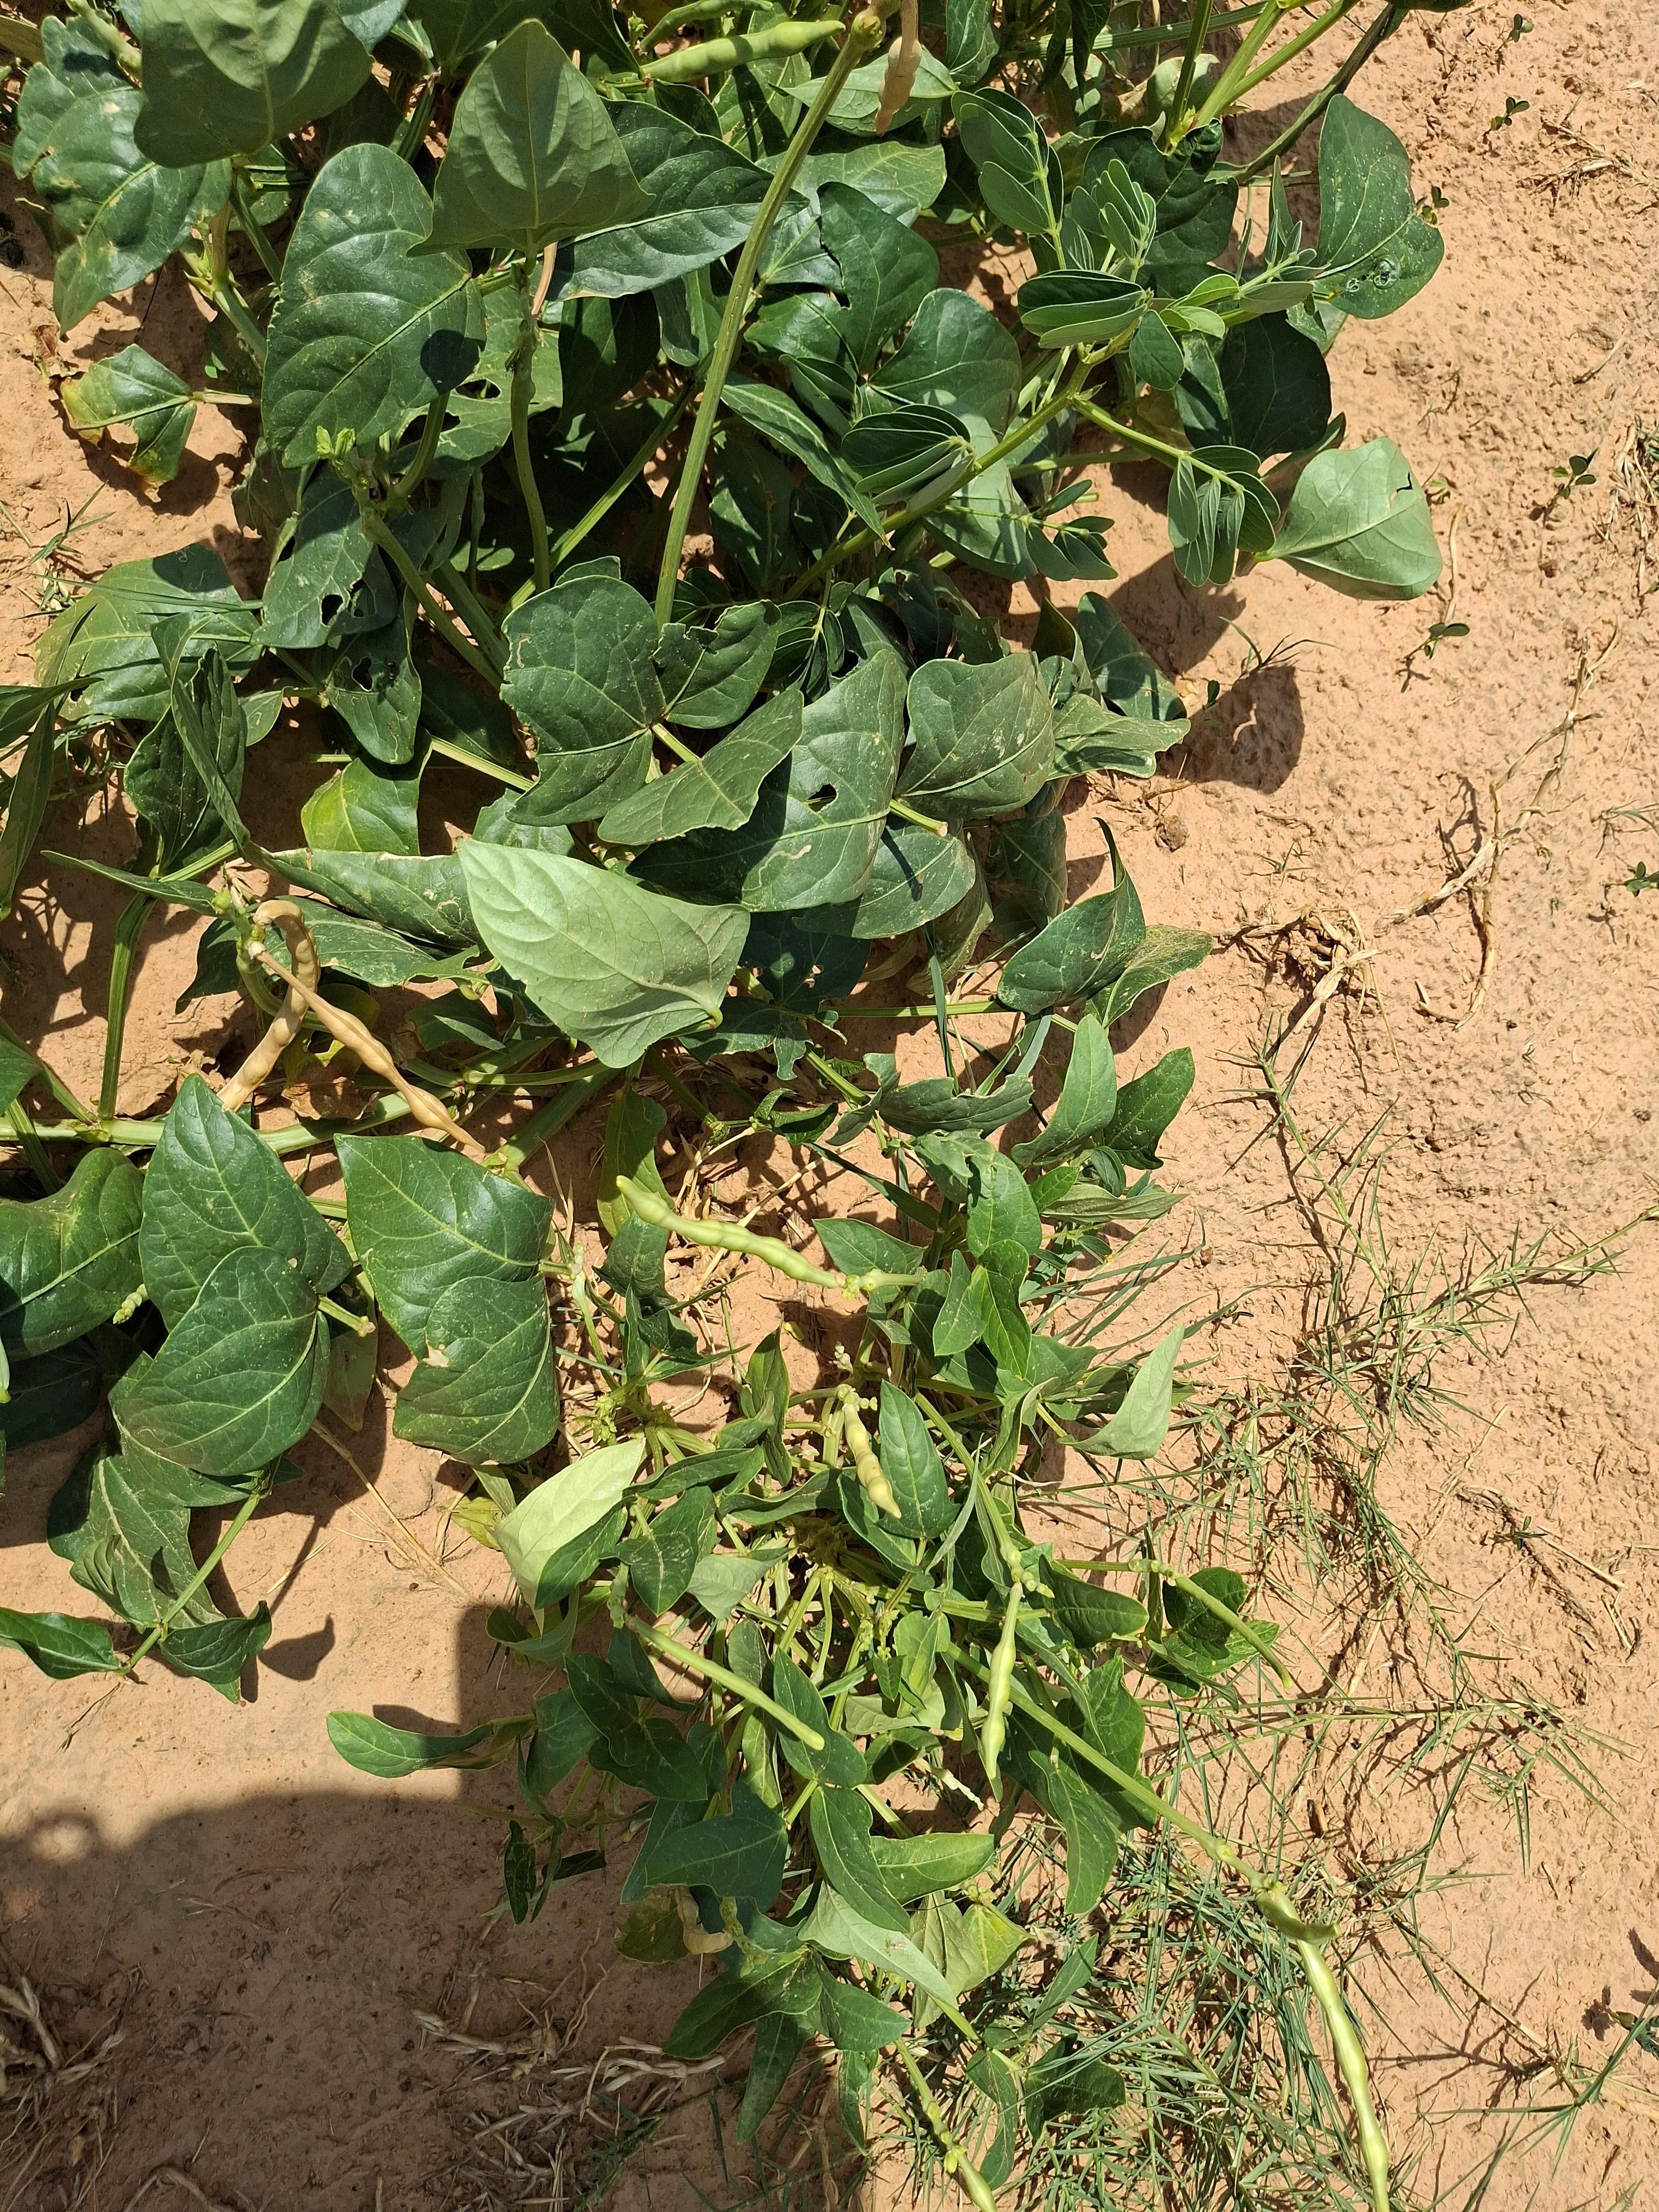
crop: cowpea
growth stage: harvest maturity
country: Nigeria
